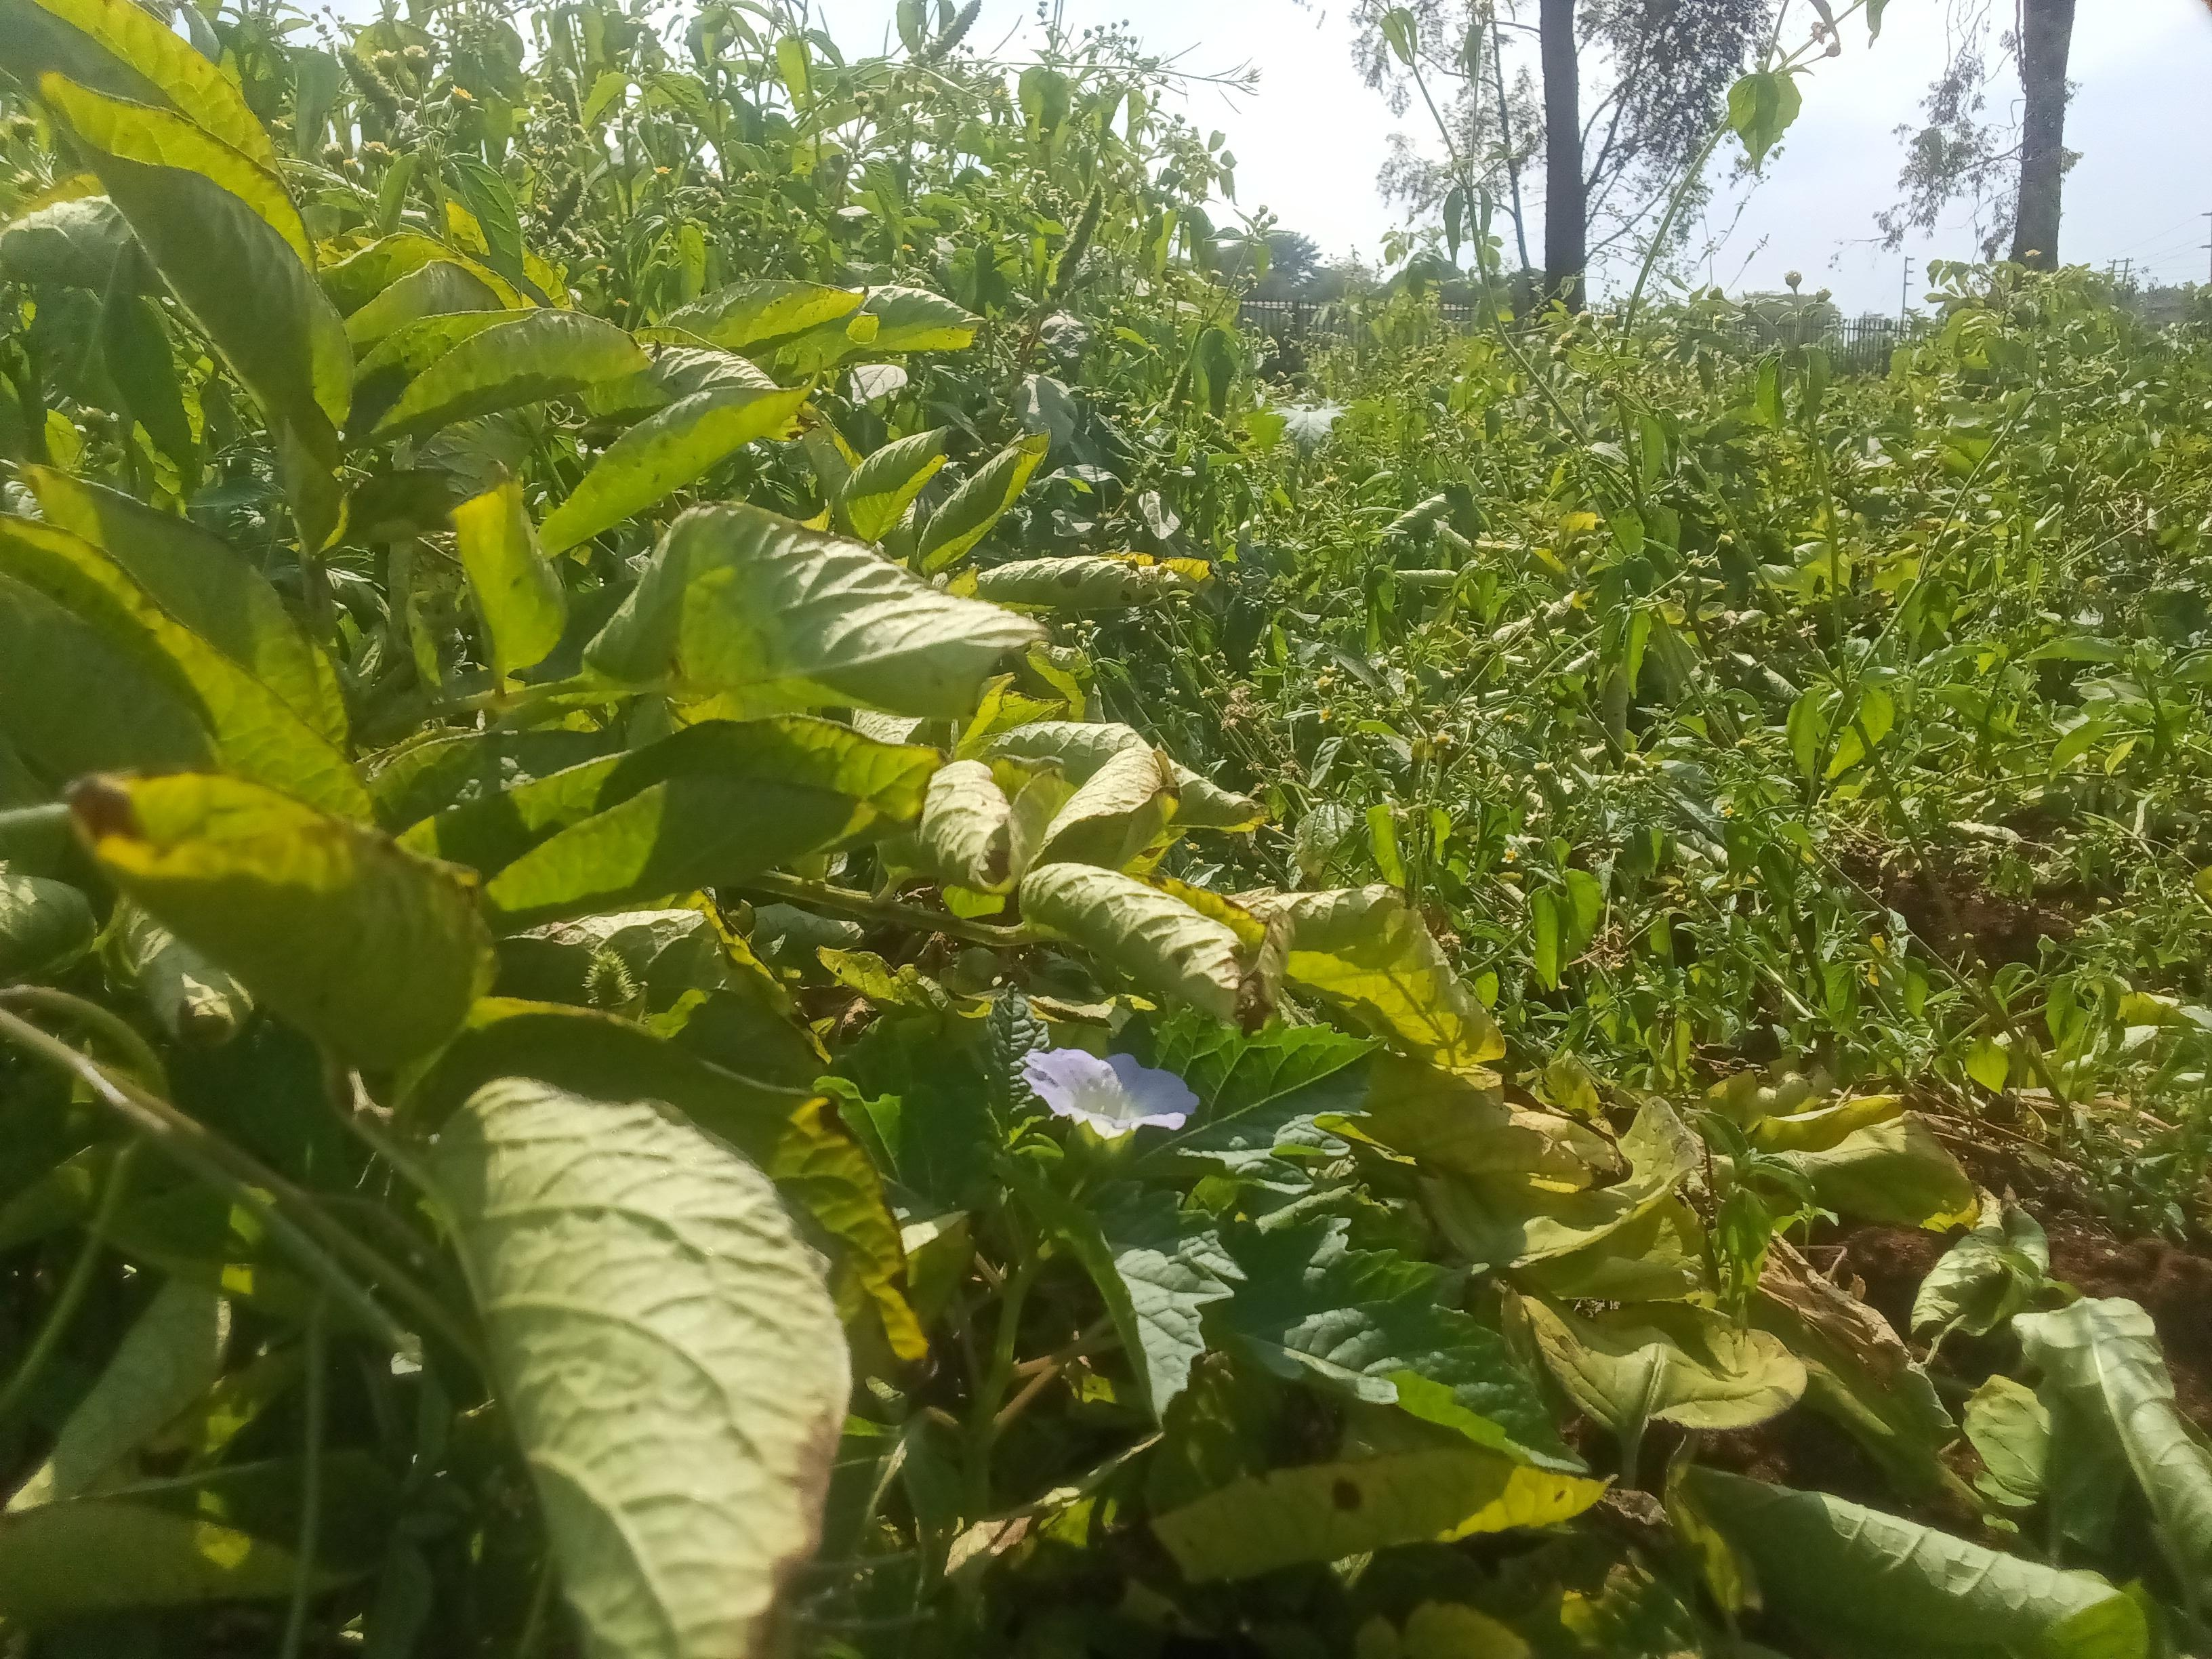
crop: potato
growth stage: maturity
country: Kenya
